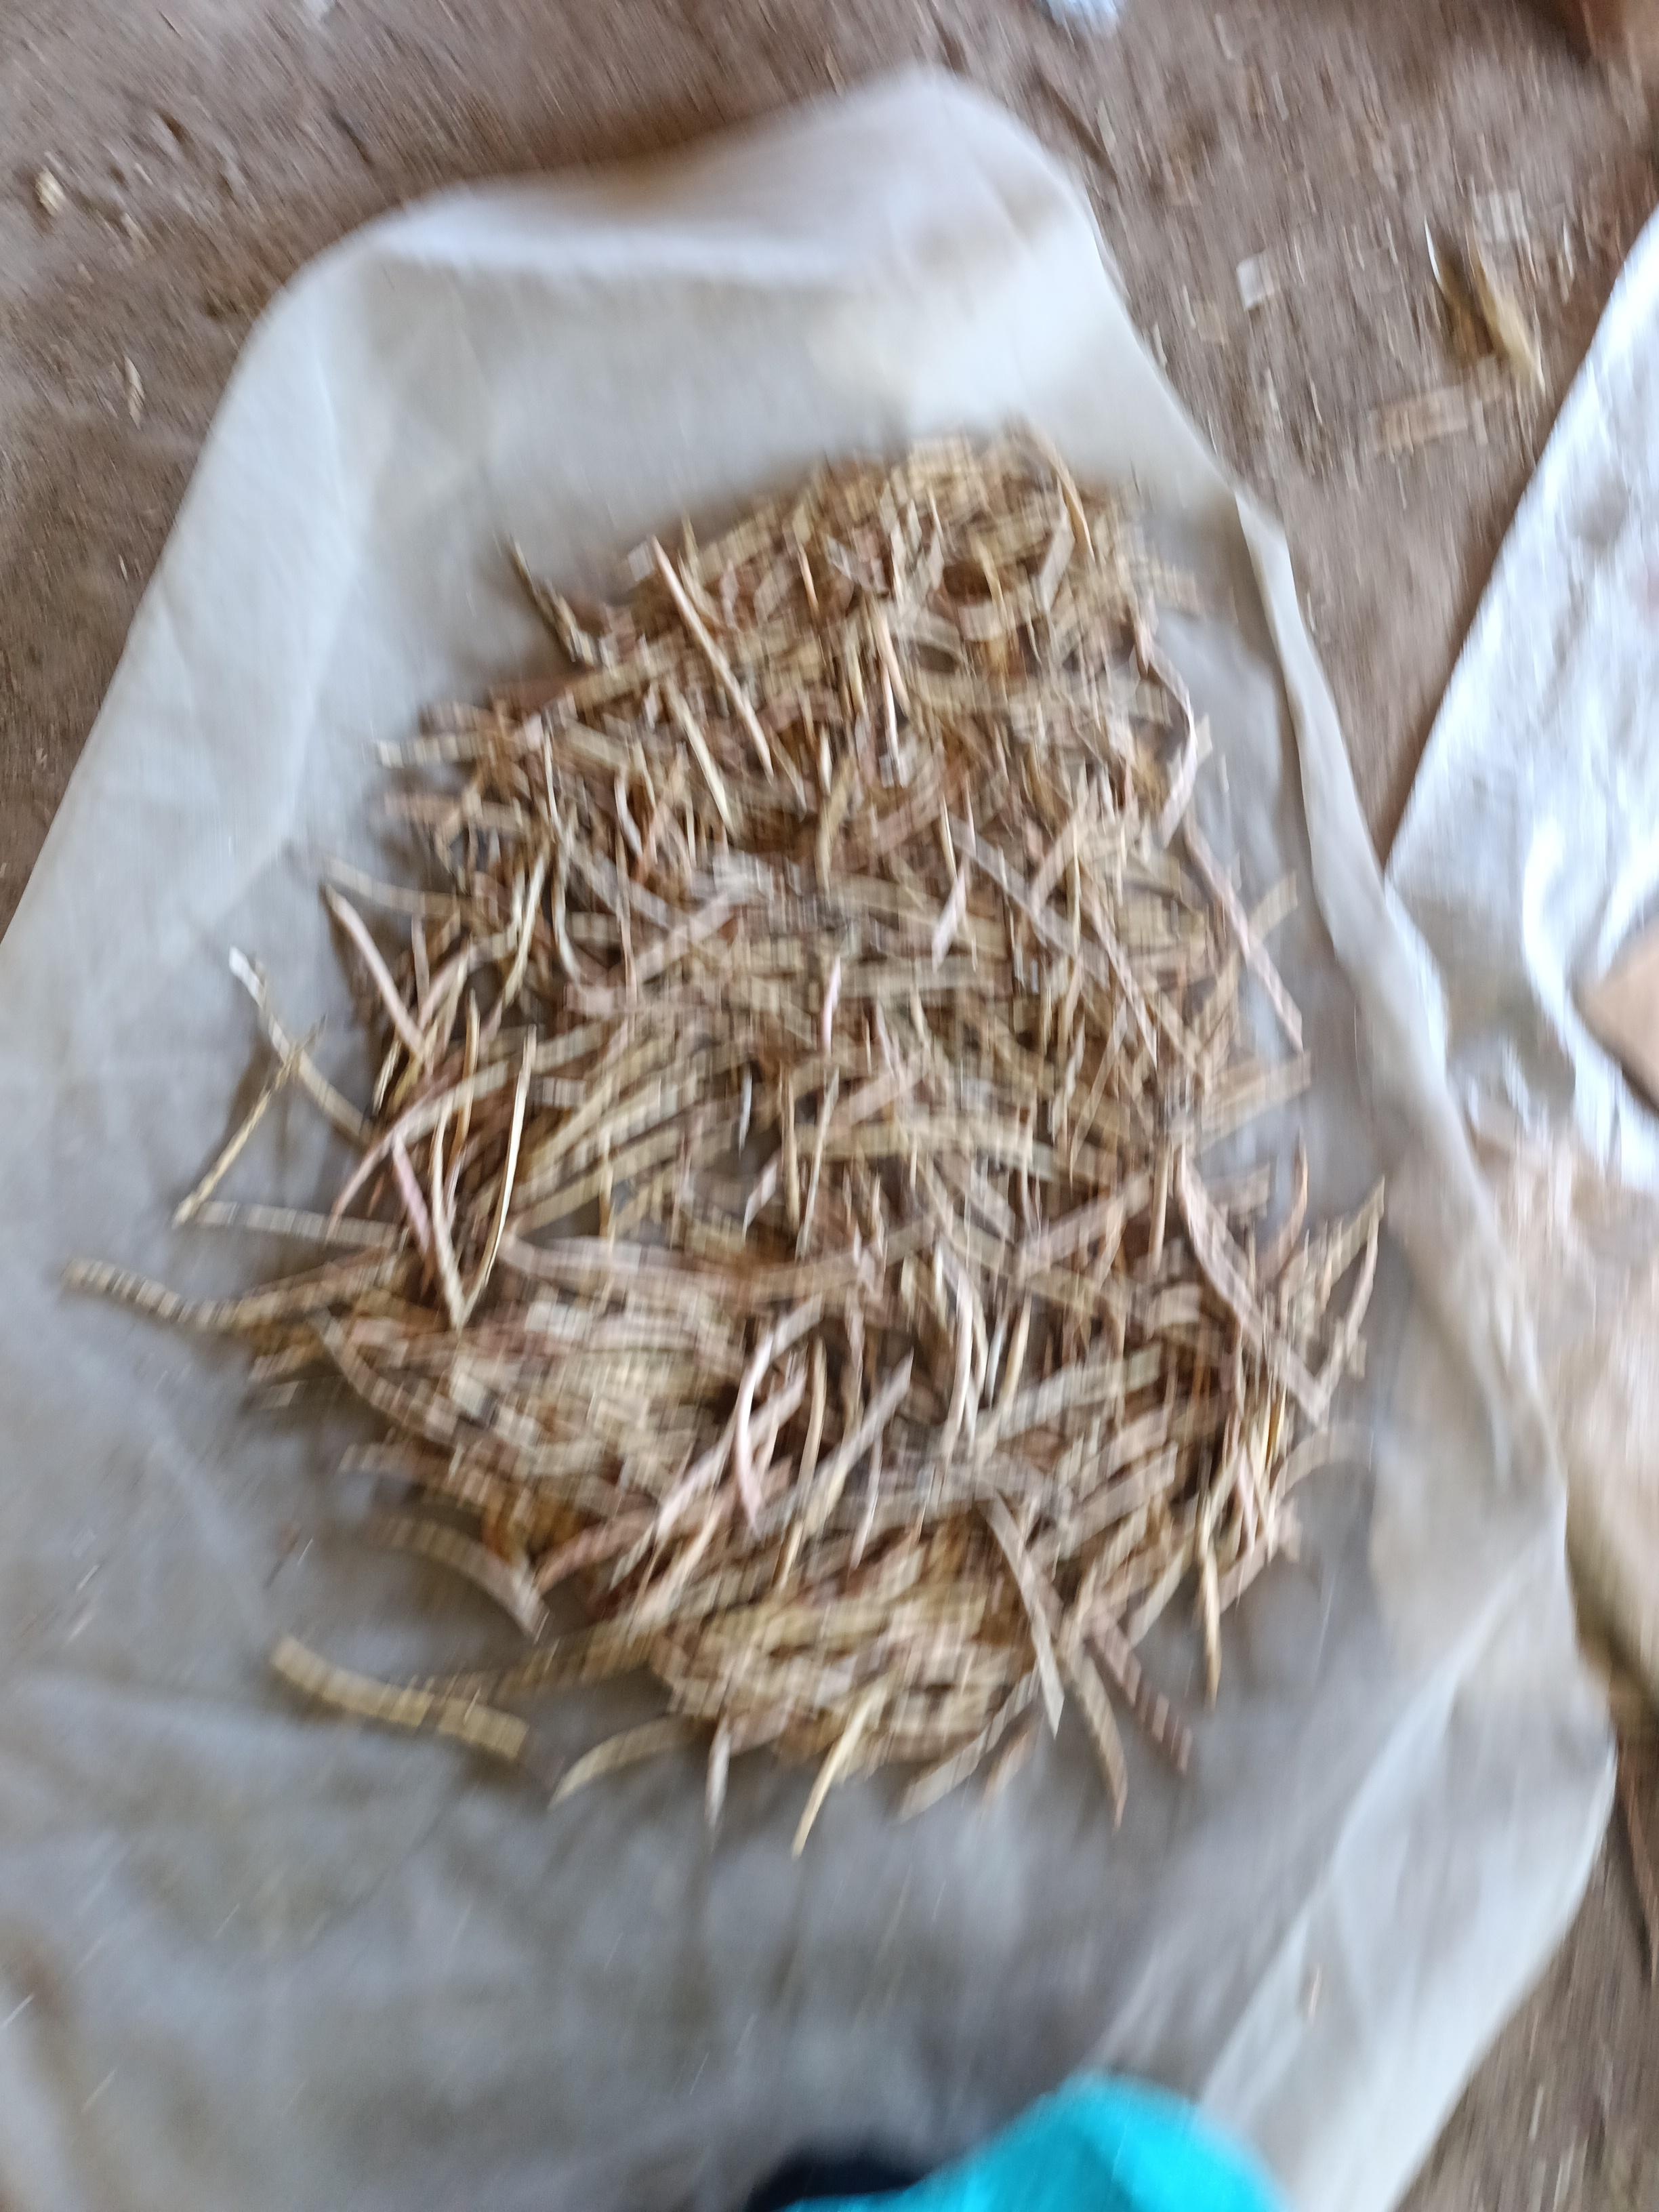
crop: cowpea
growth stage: harvest
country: Nigeria
